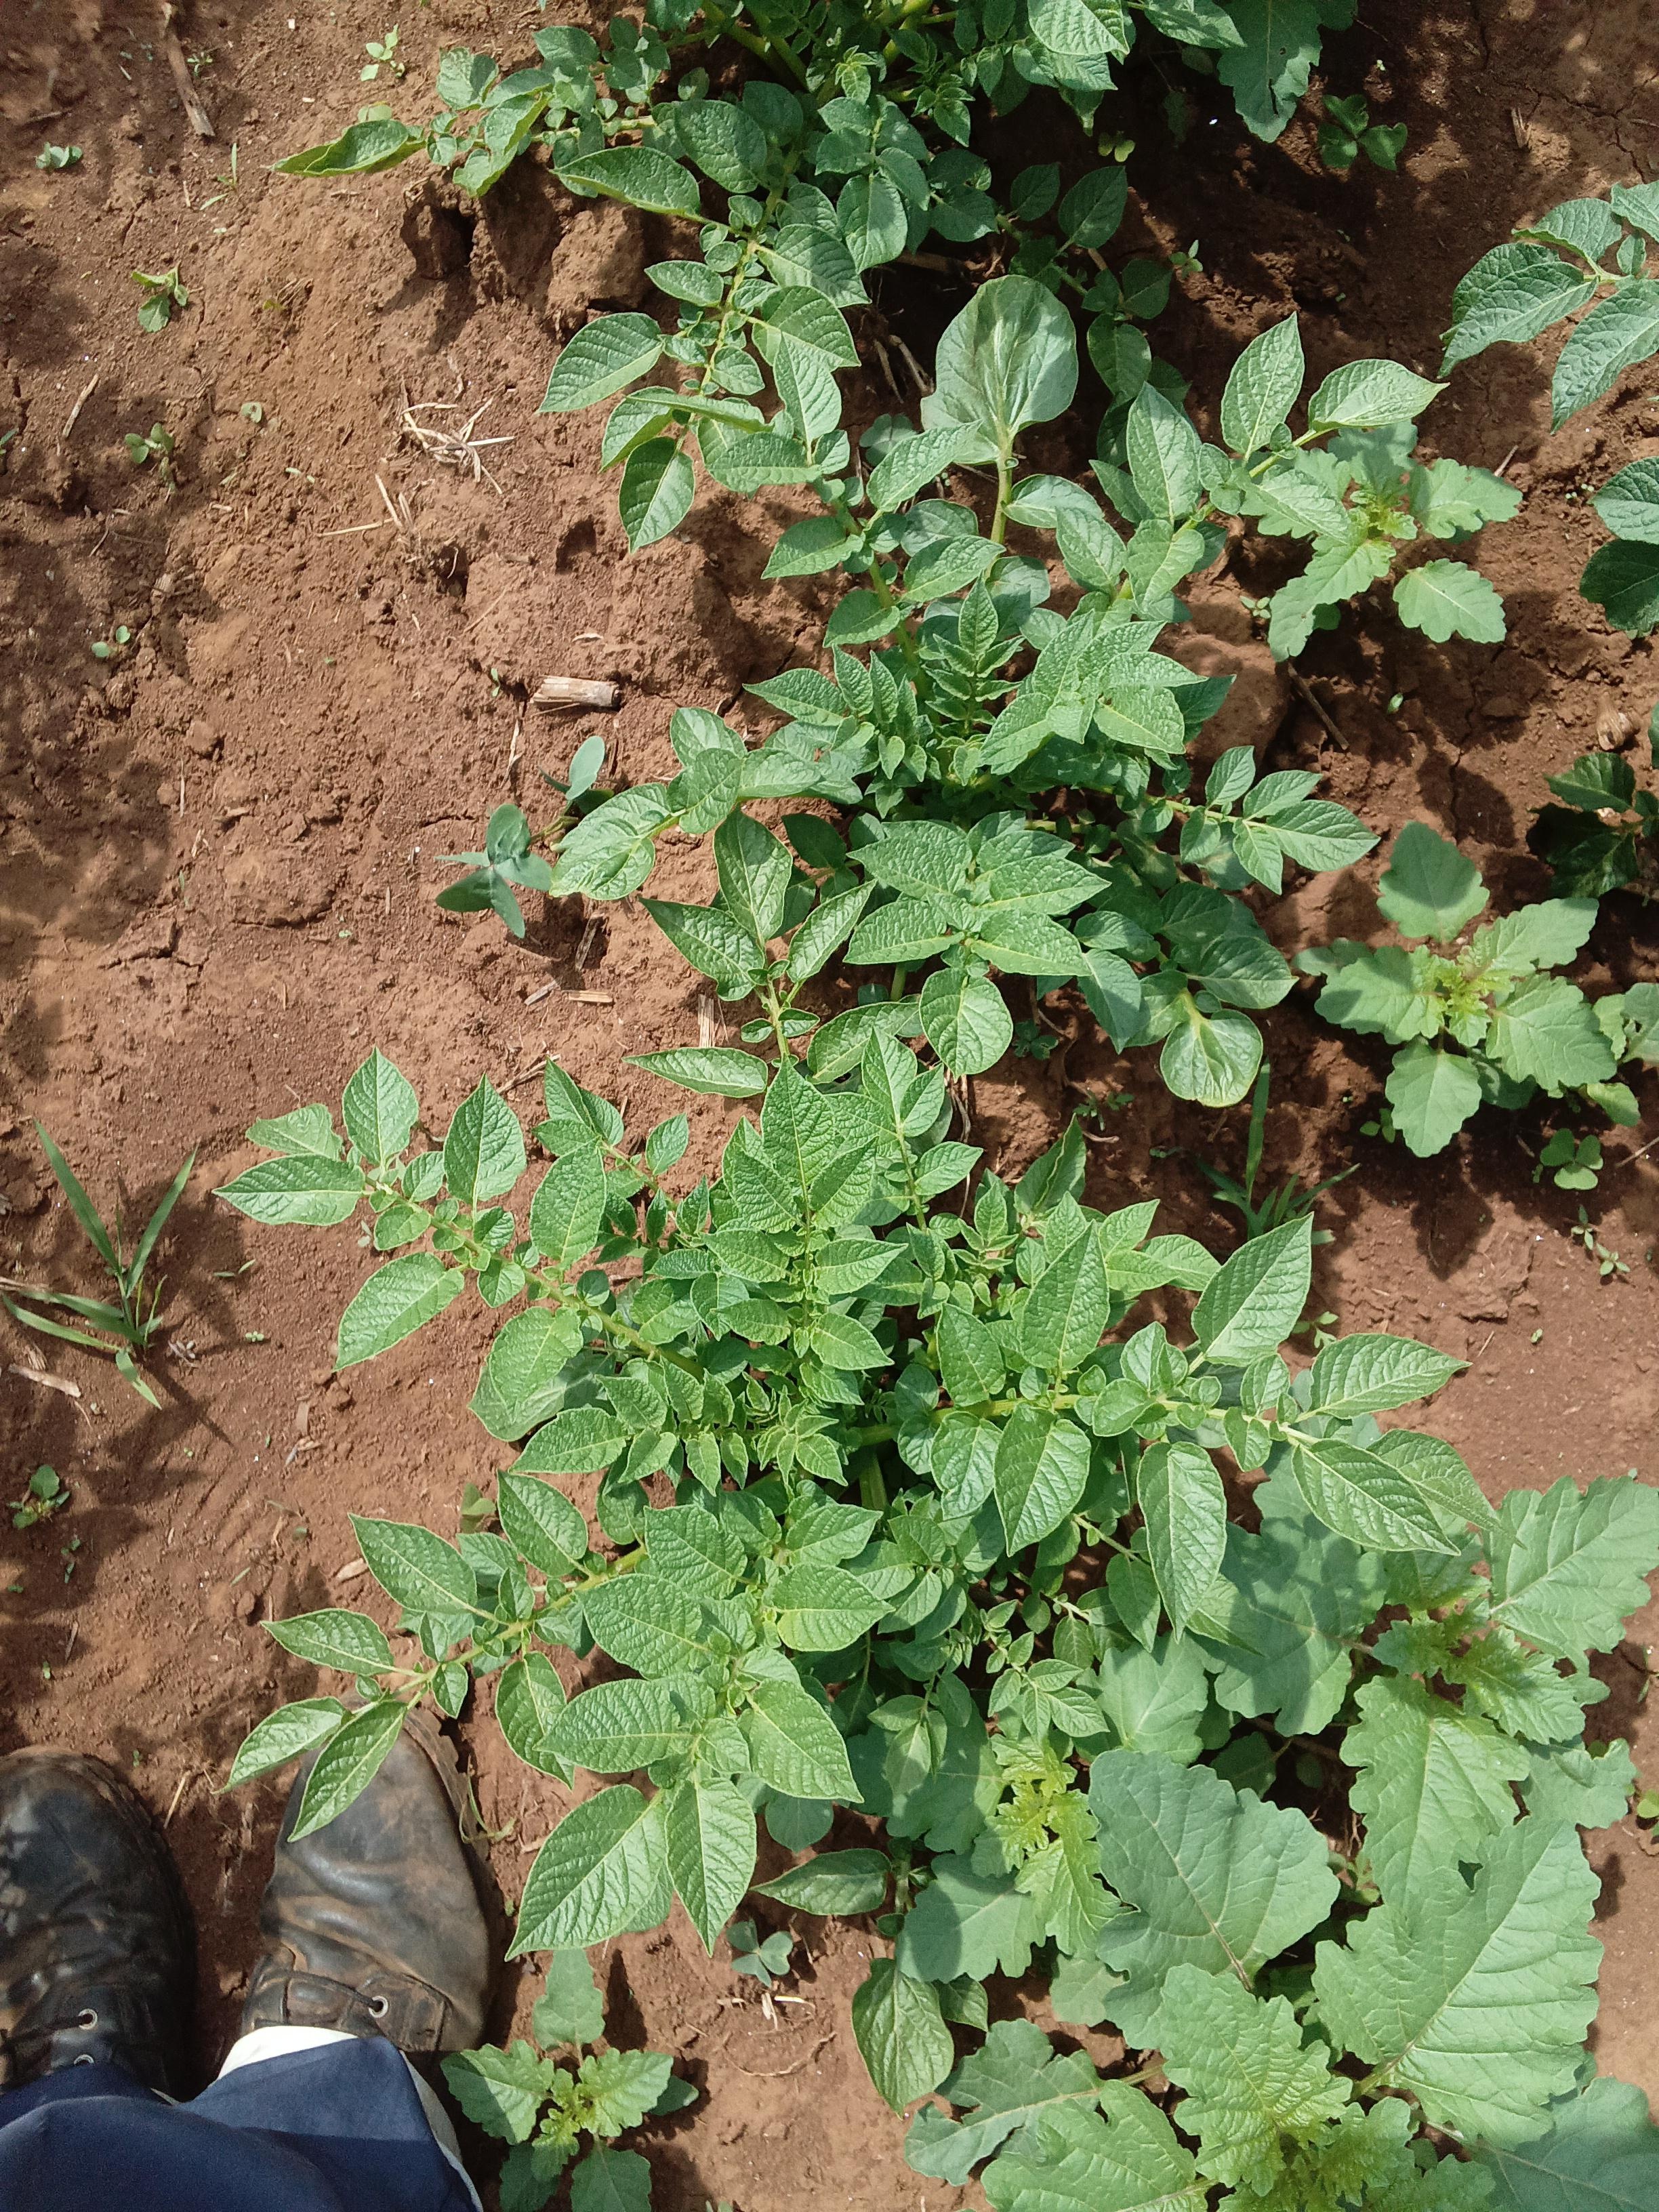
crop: potato
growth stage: vegetative
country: Kenya
